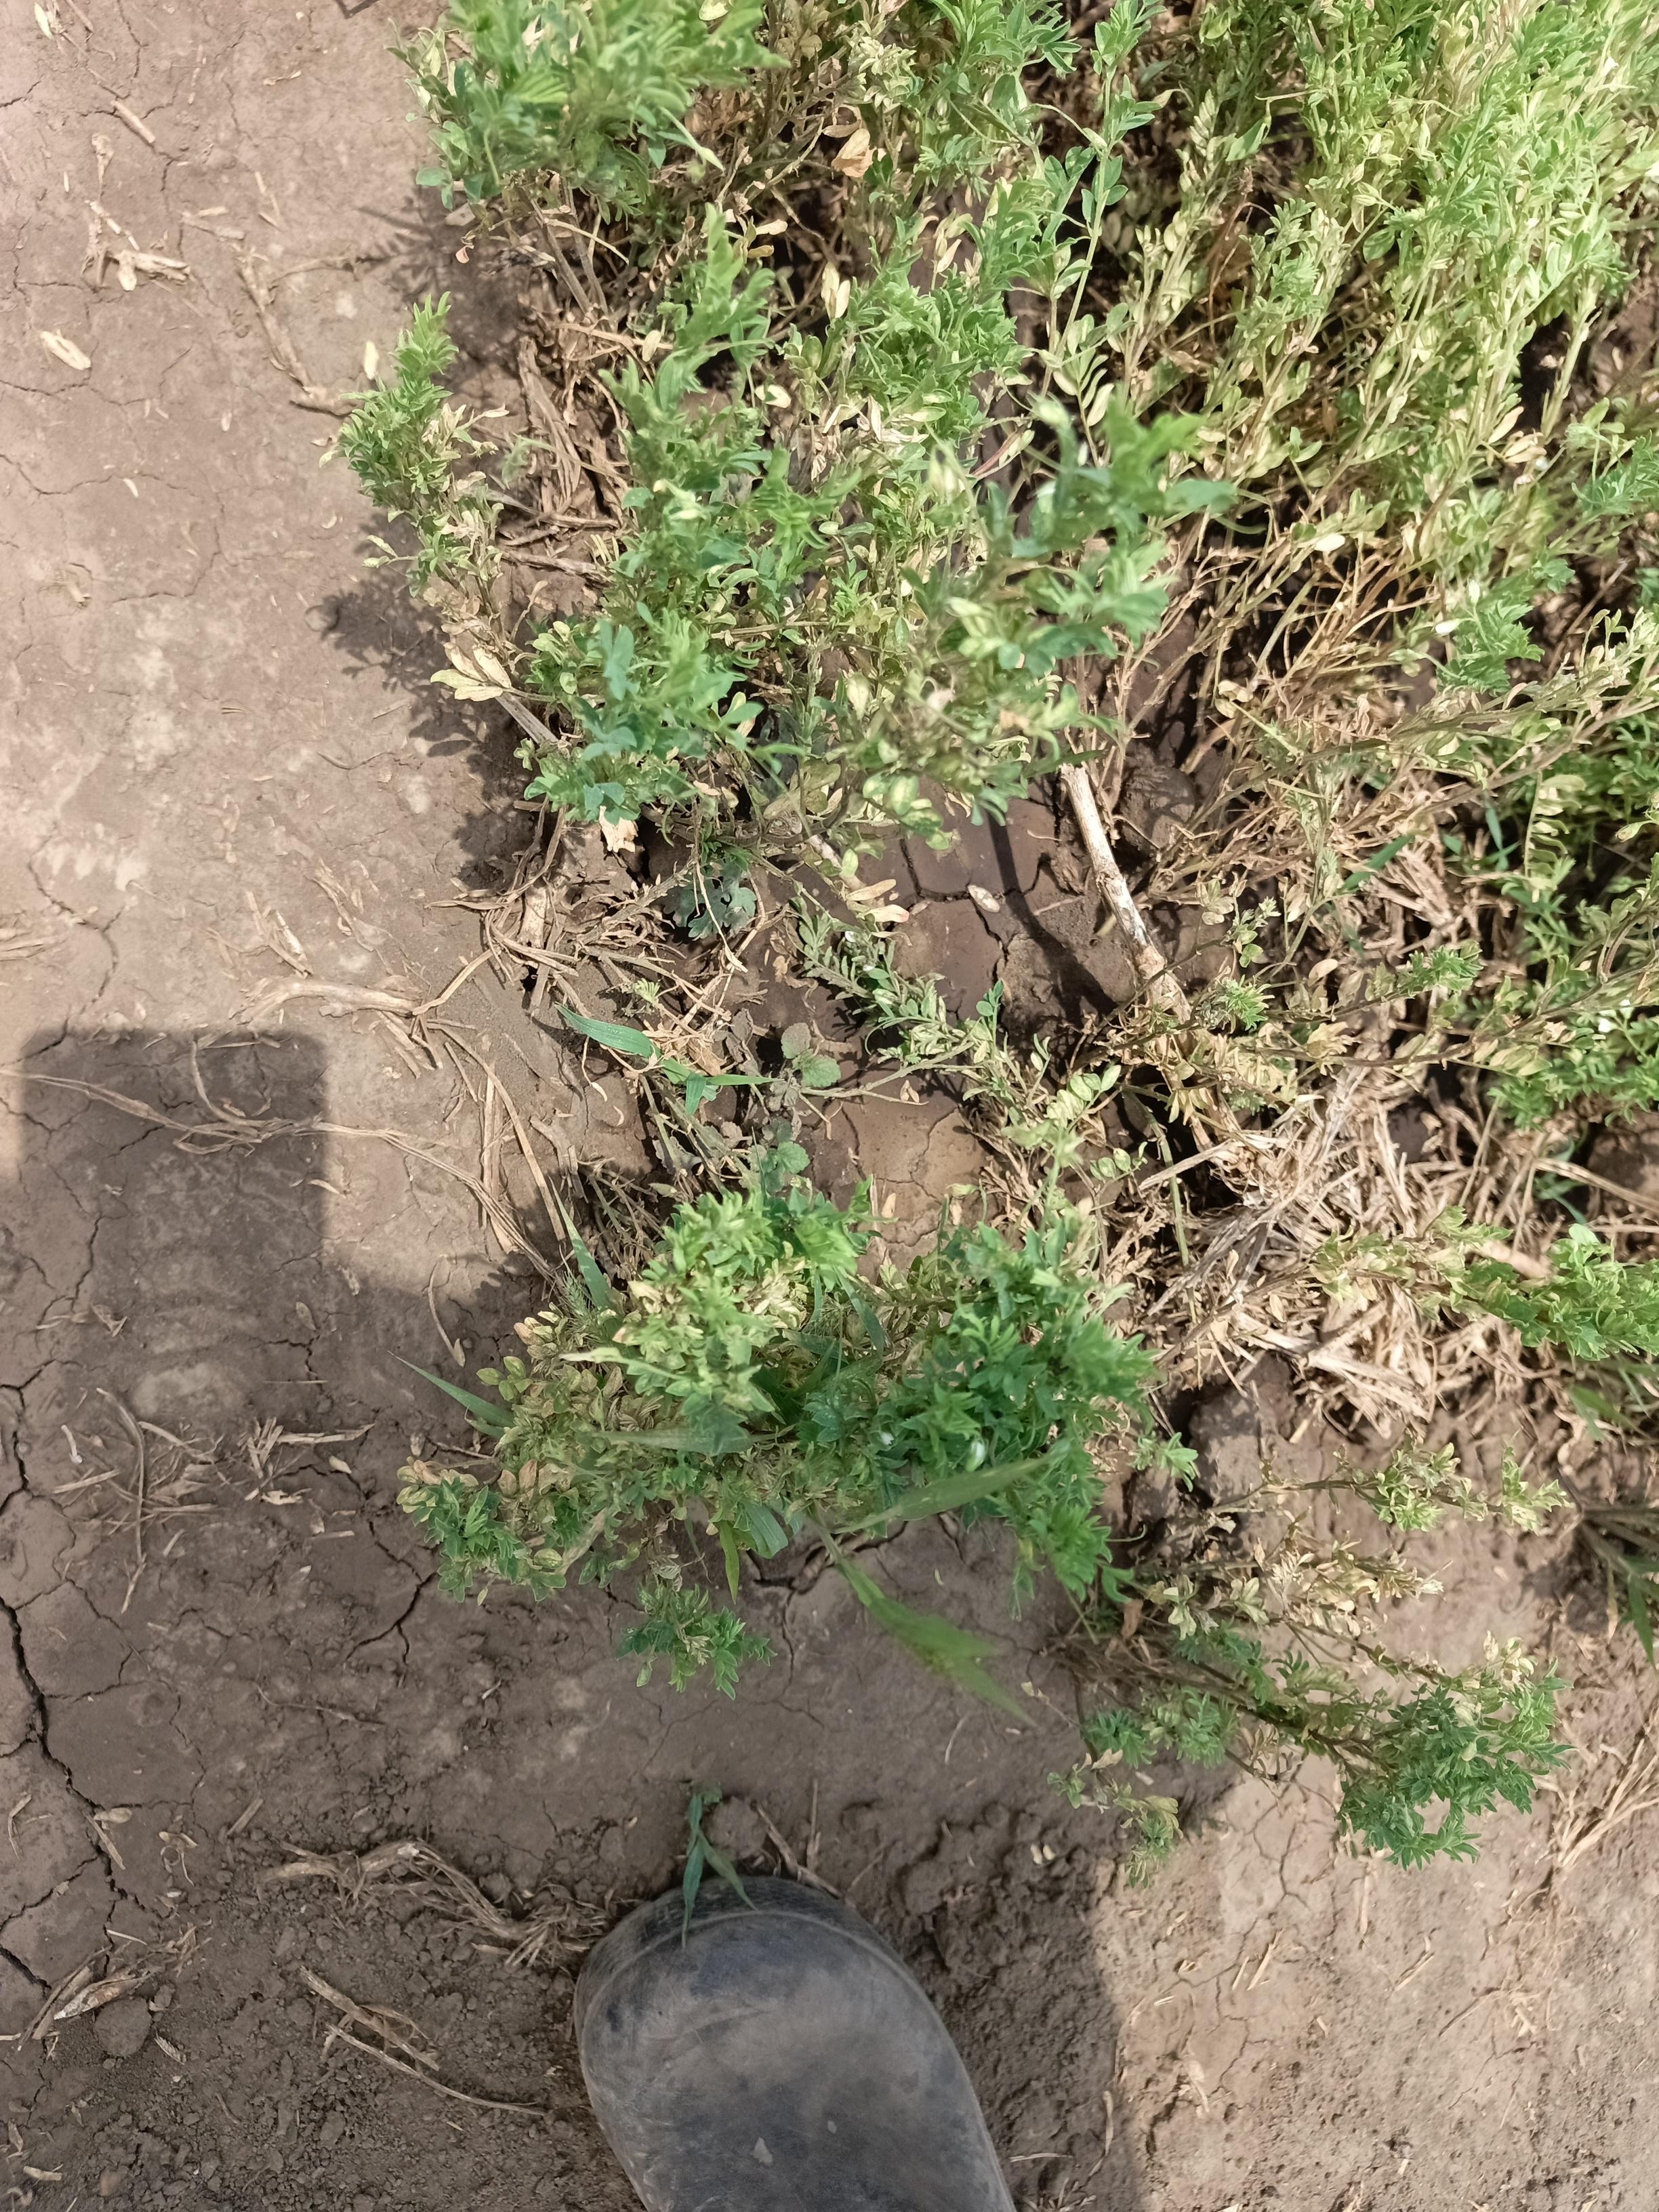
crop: lentil
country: Tanzania
